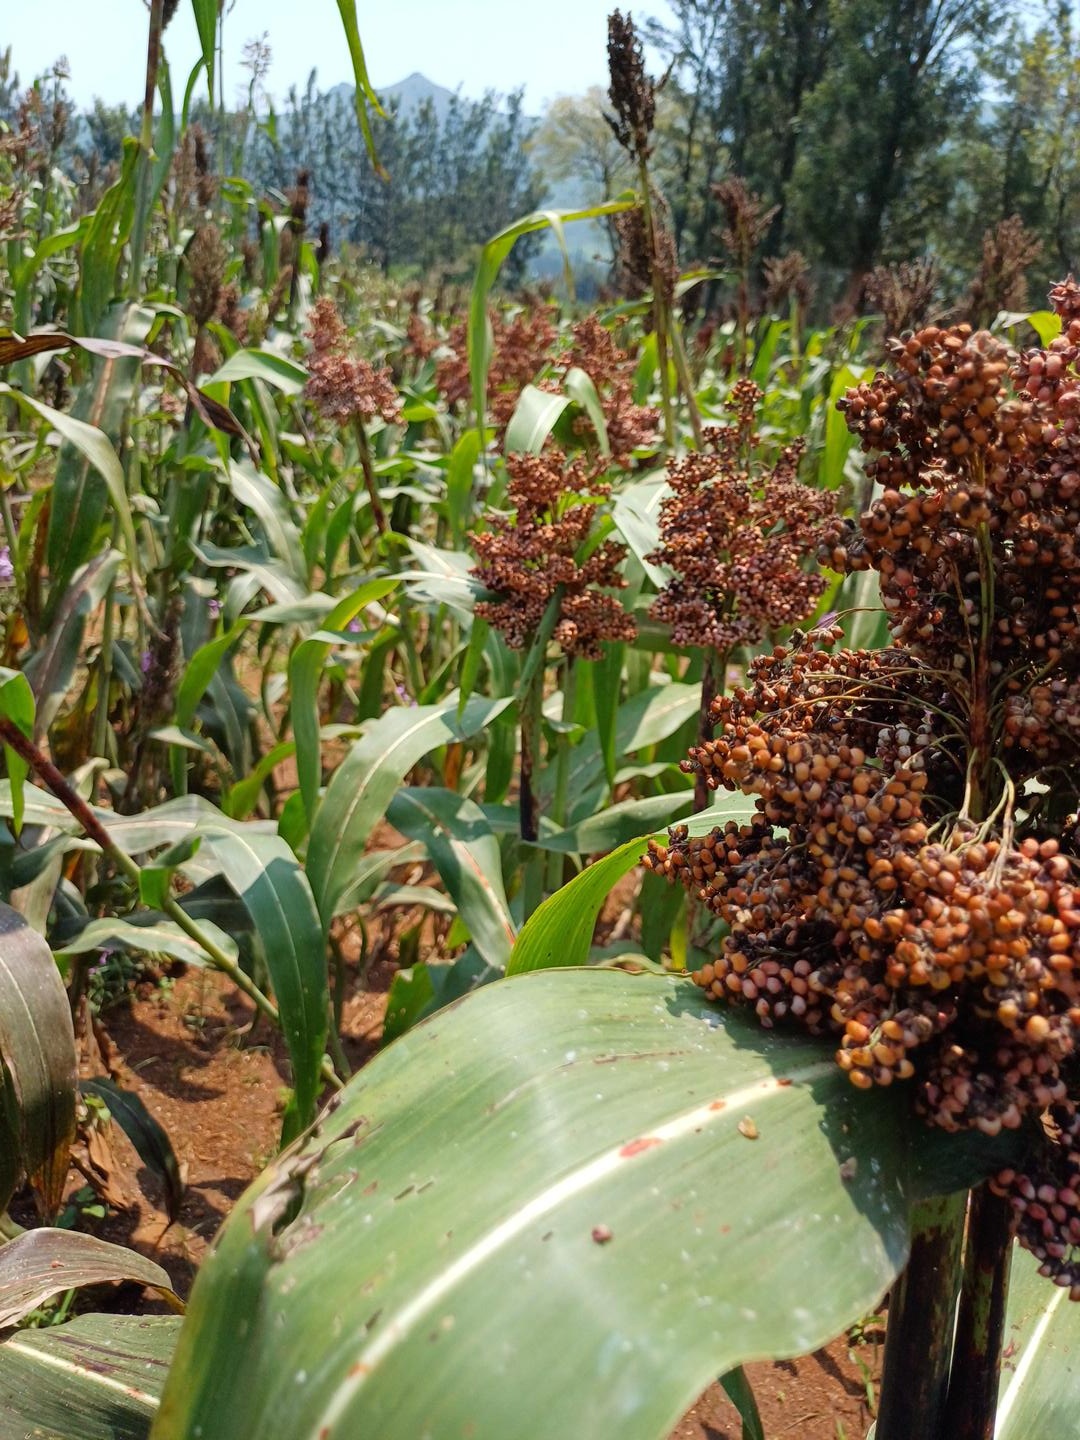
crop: sorghum
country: Kenya
